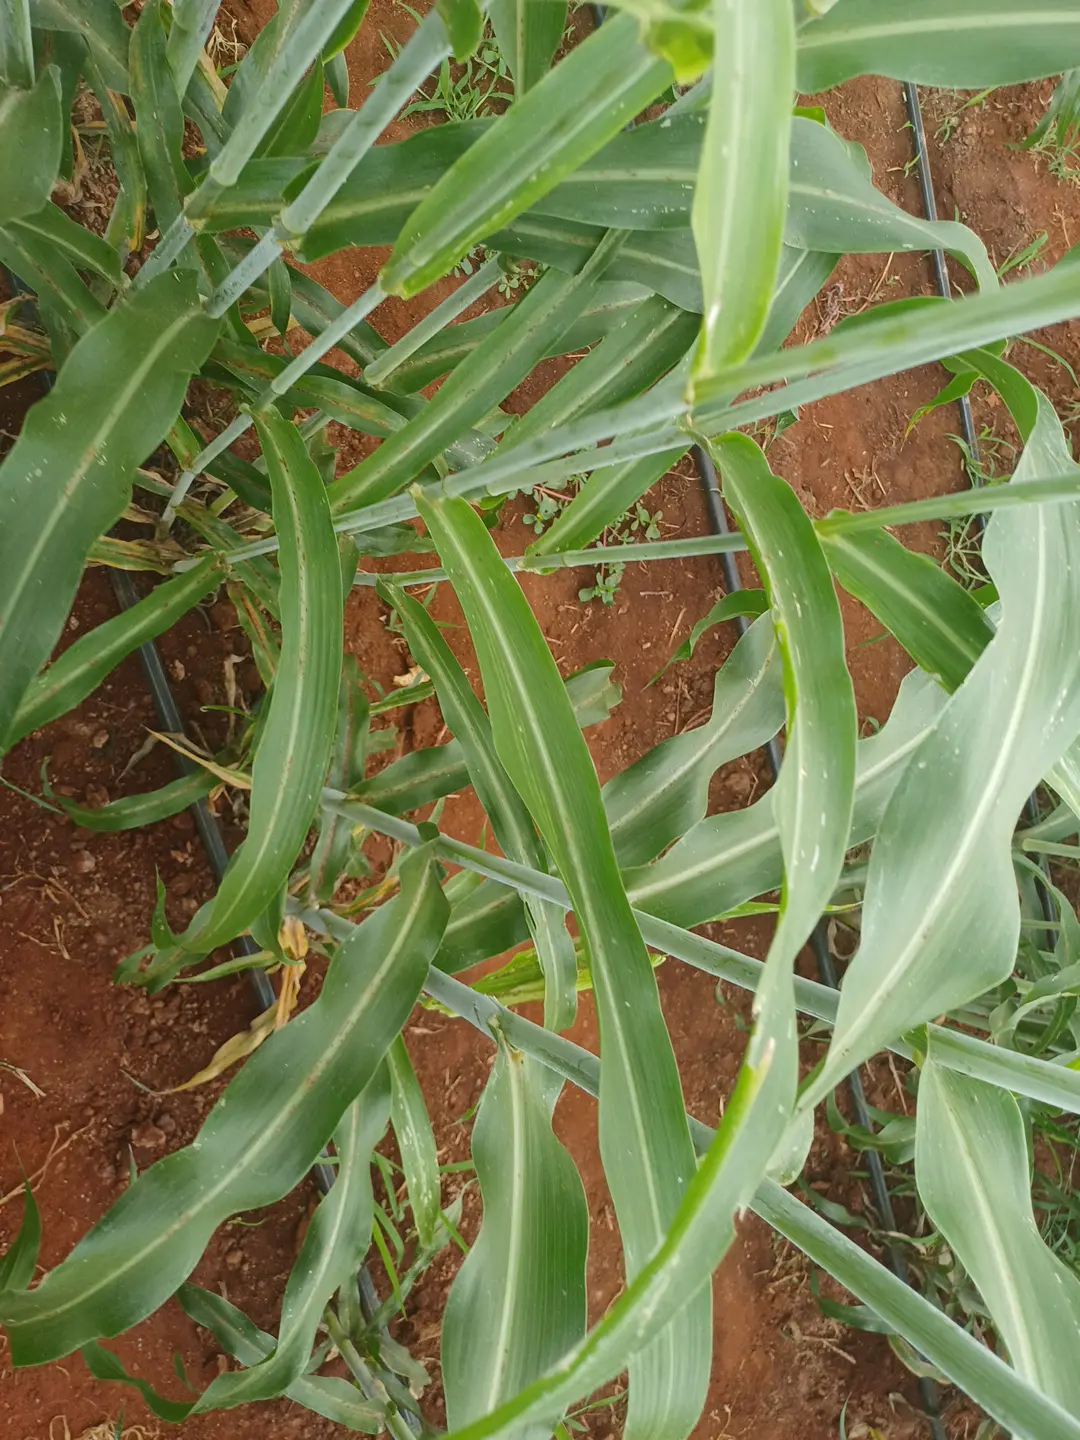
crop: sorghum
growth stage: flowering
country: Kenya
